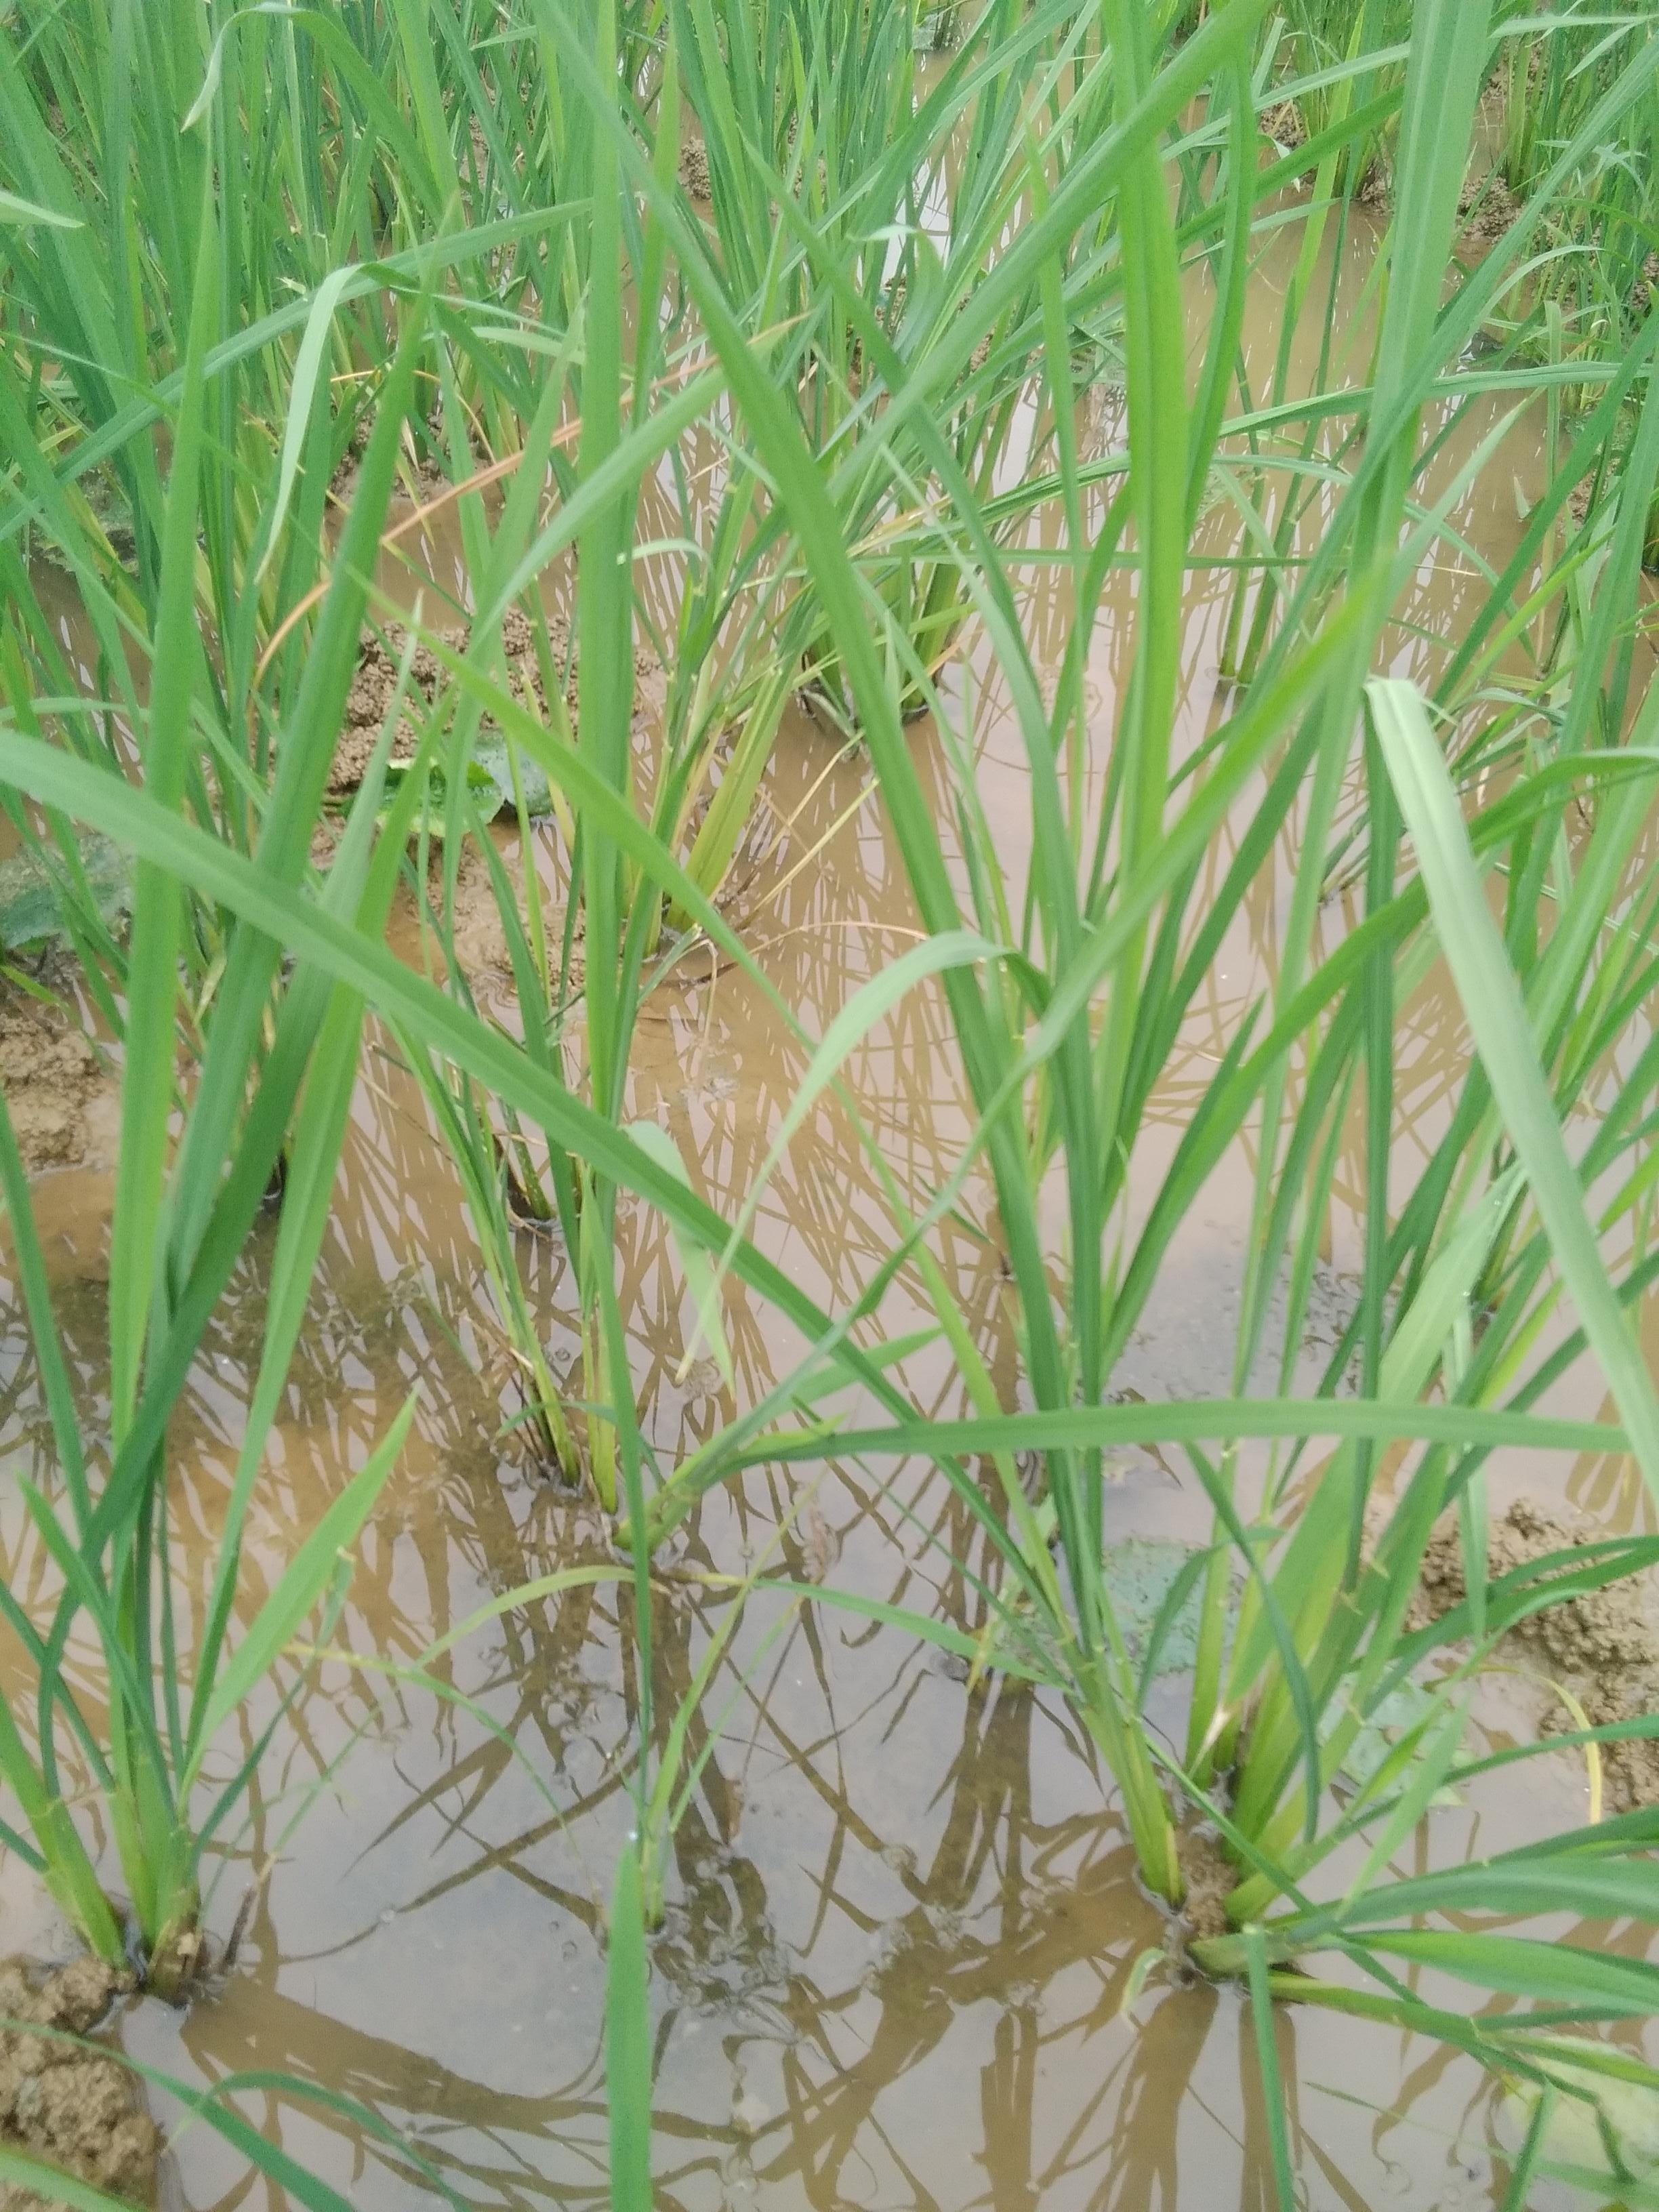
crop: rice
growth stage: vegetative
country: Nigeria
